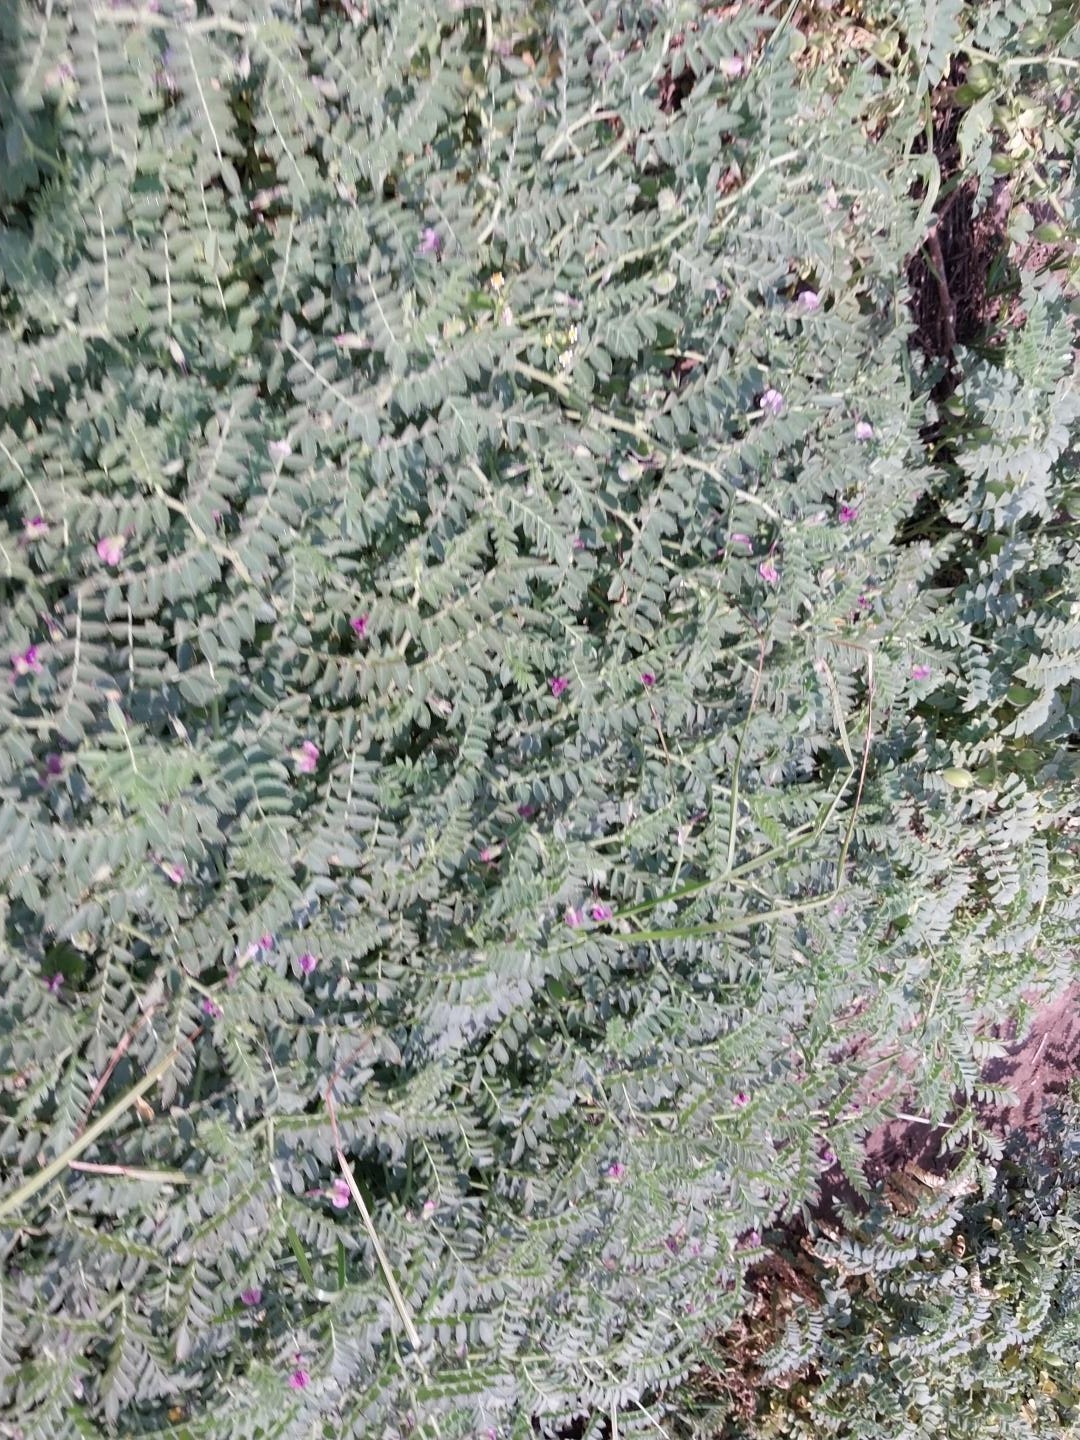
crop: chickpea
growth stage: development pod
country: Tanzania
